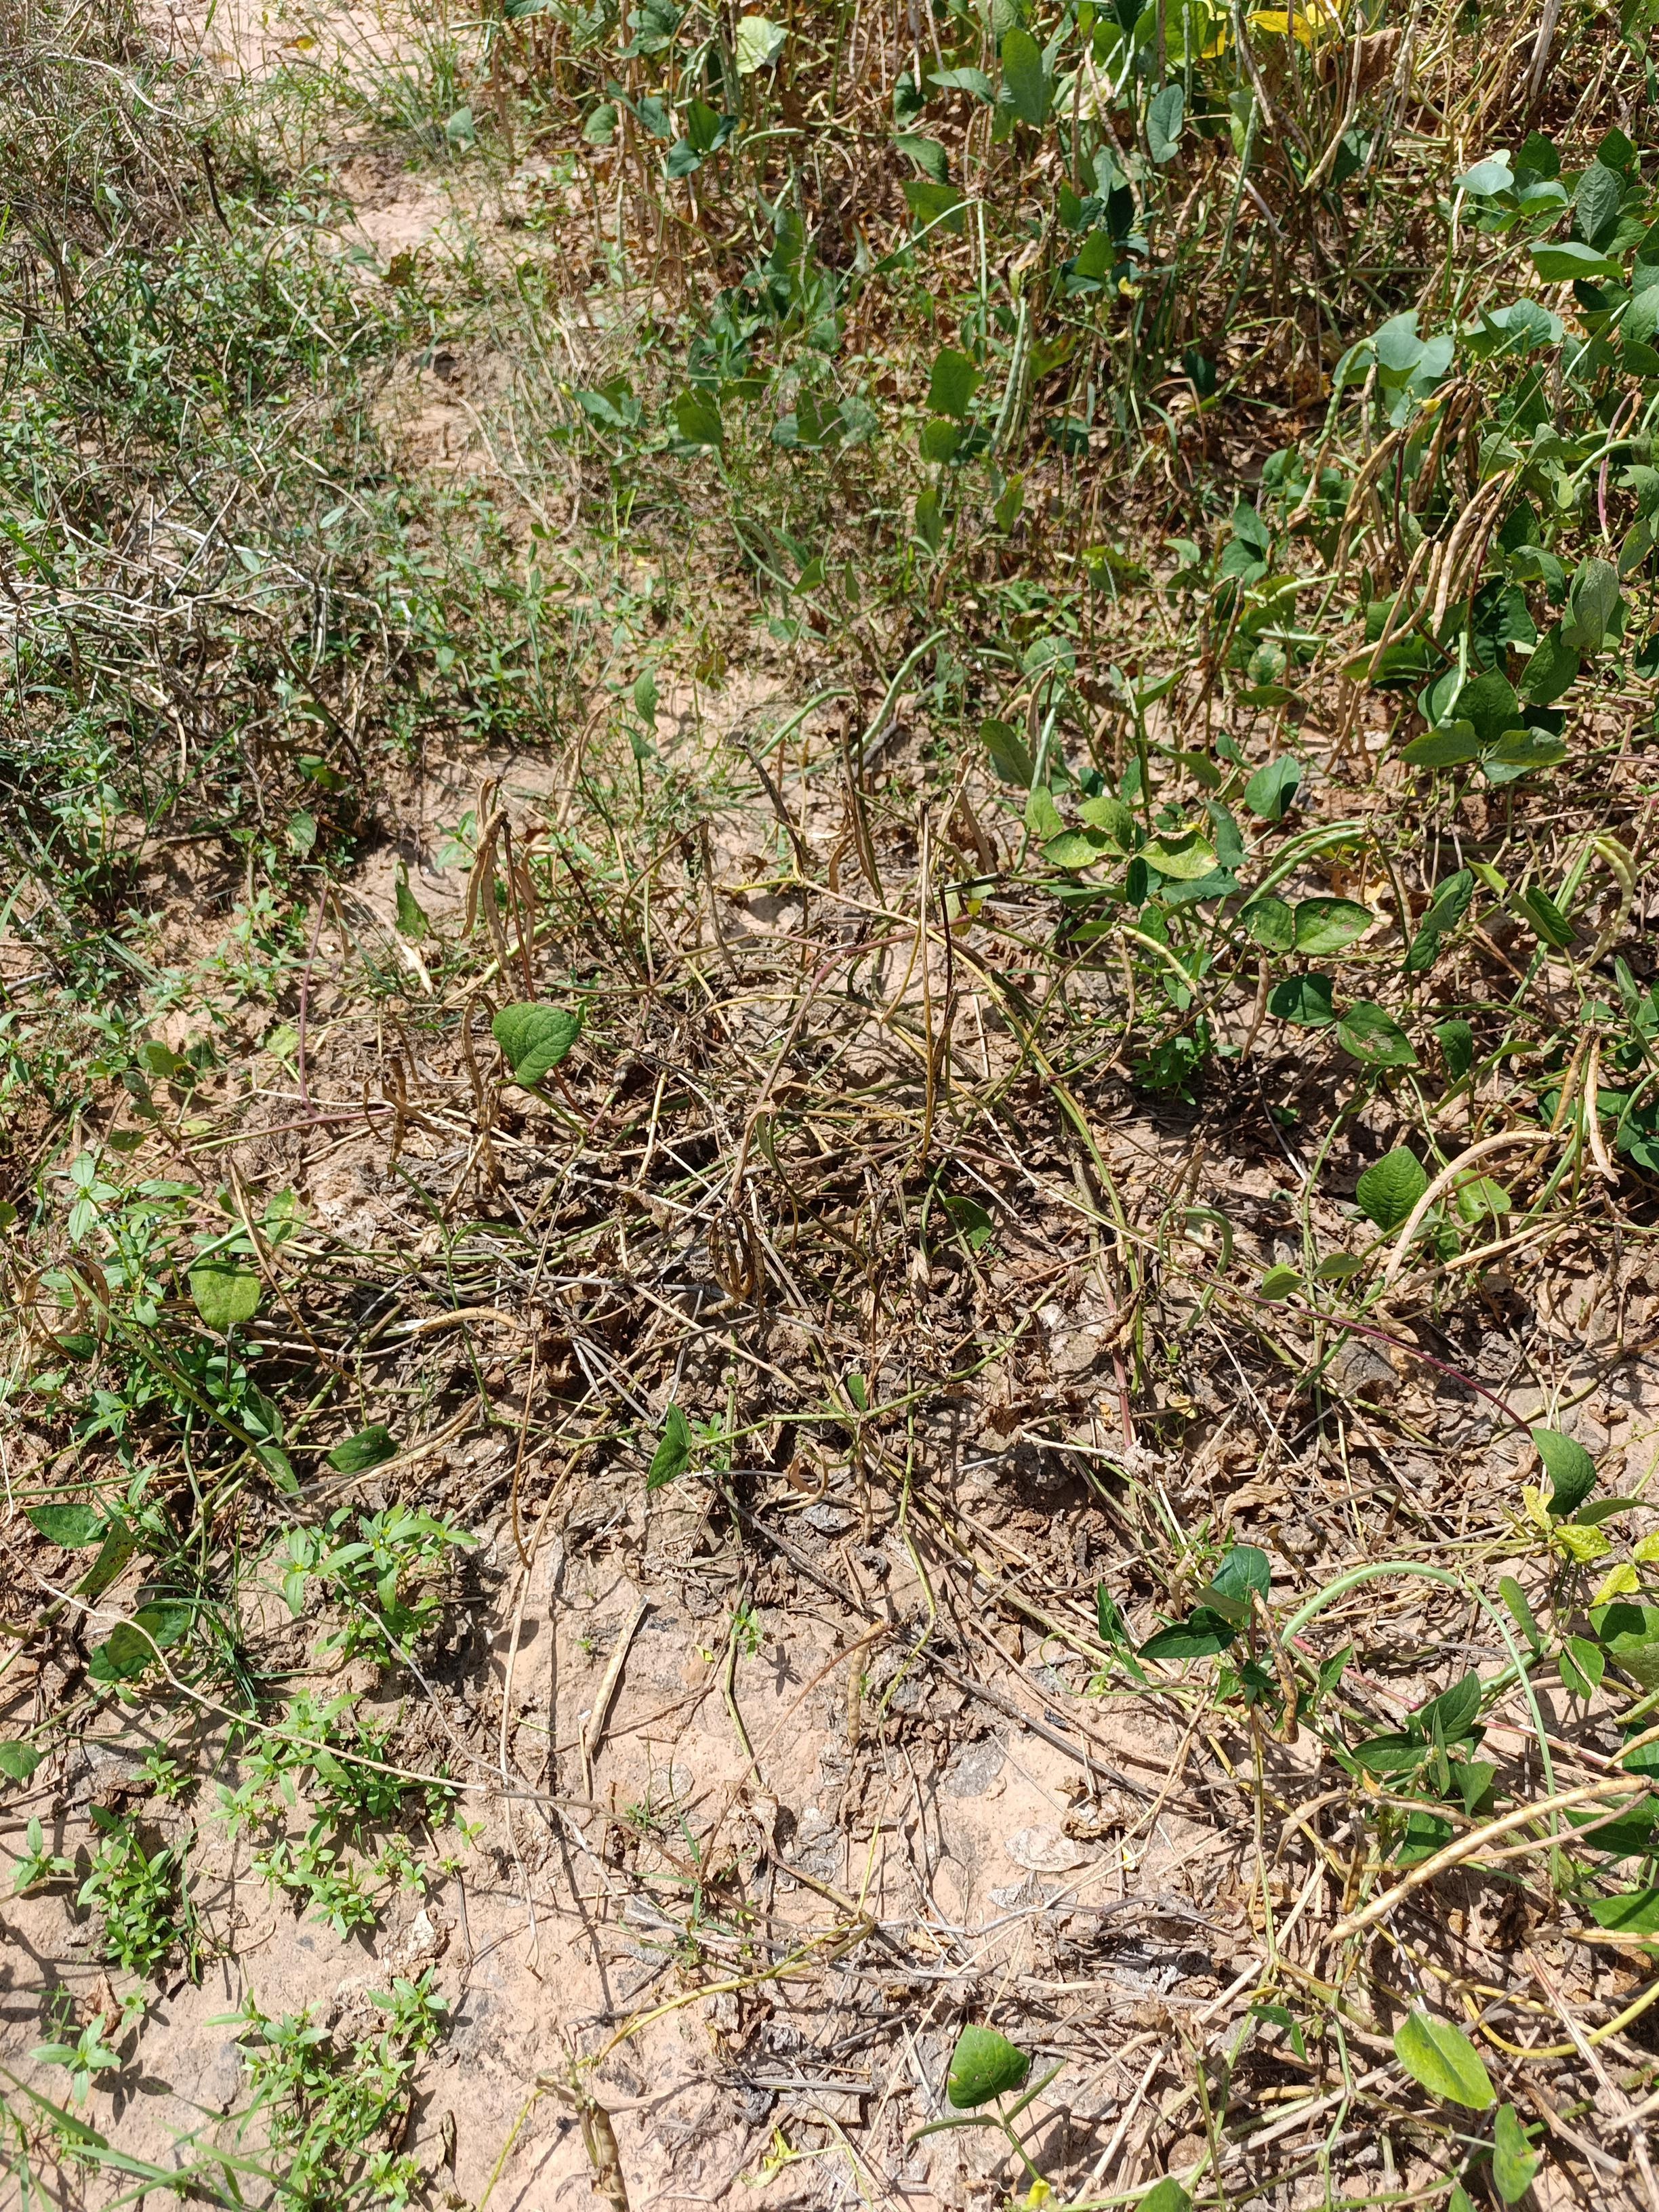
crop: cowpea
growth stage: maturity
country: Nigeria
